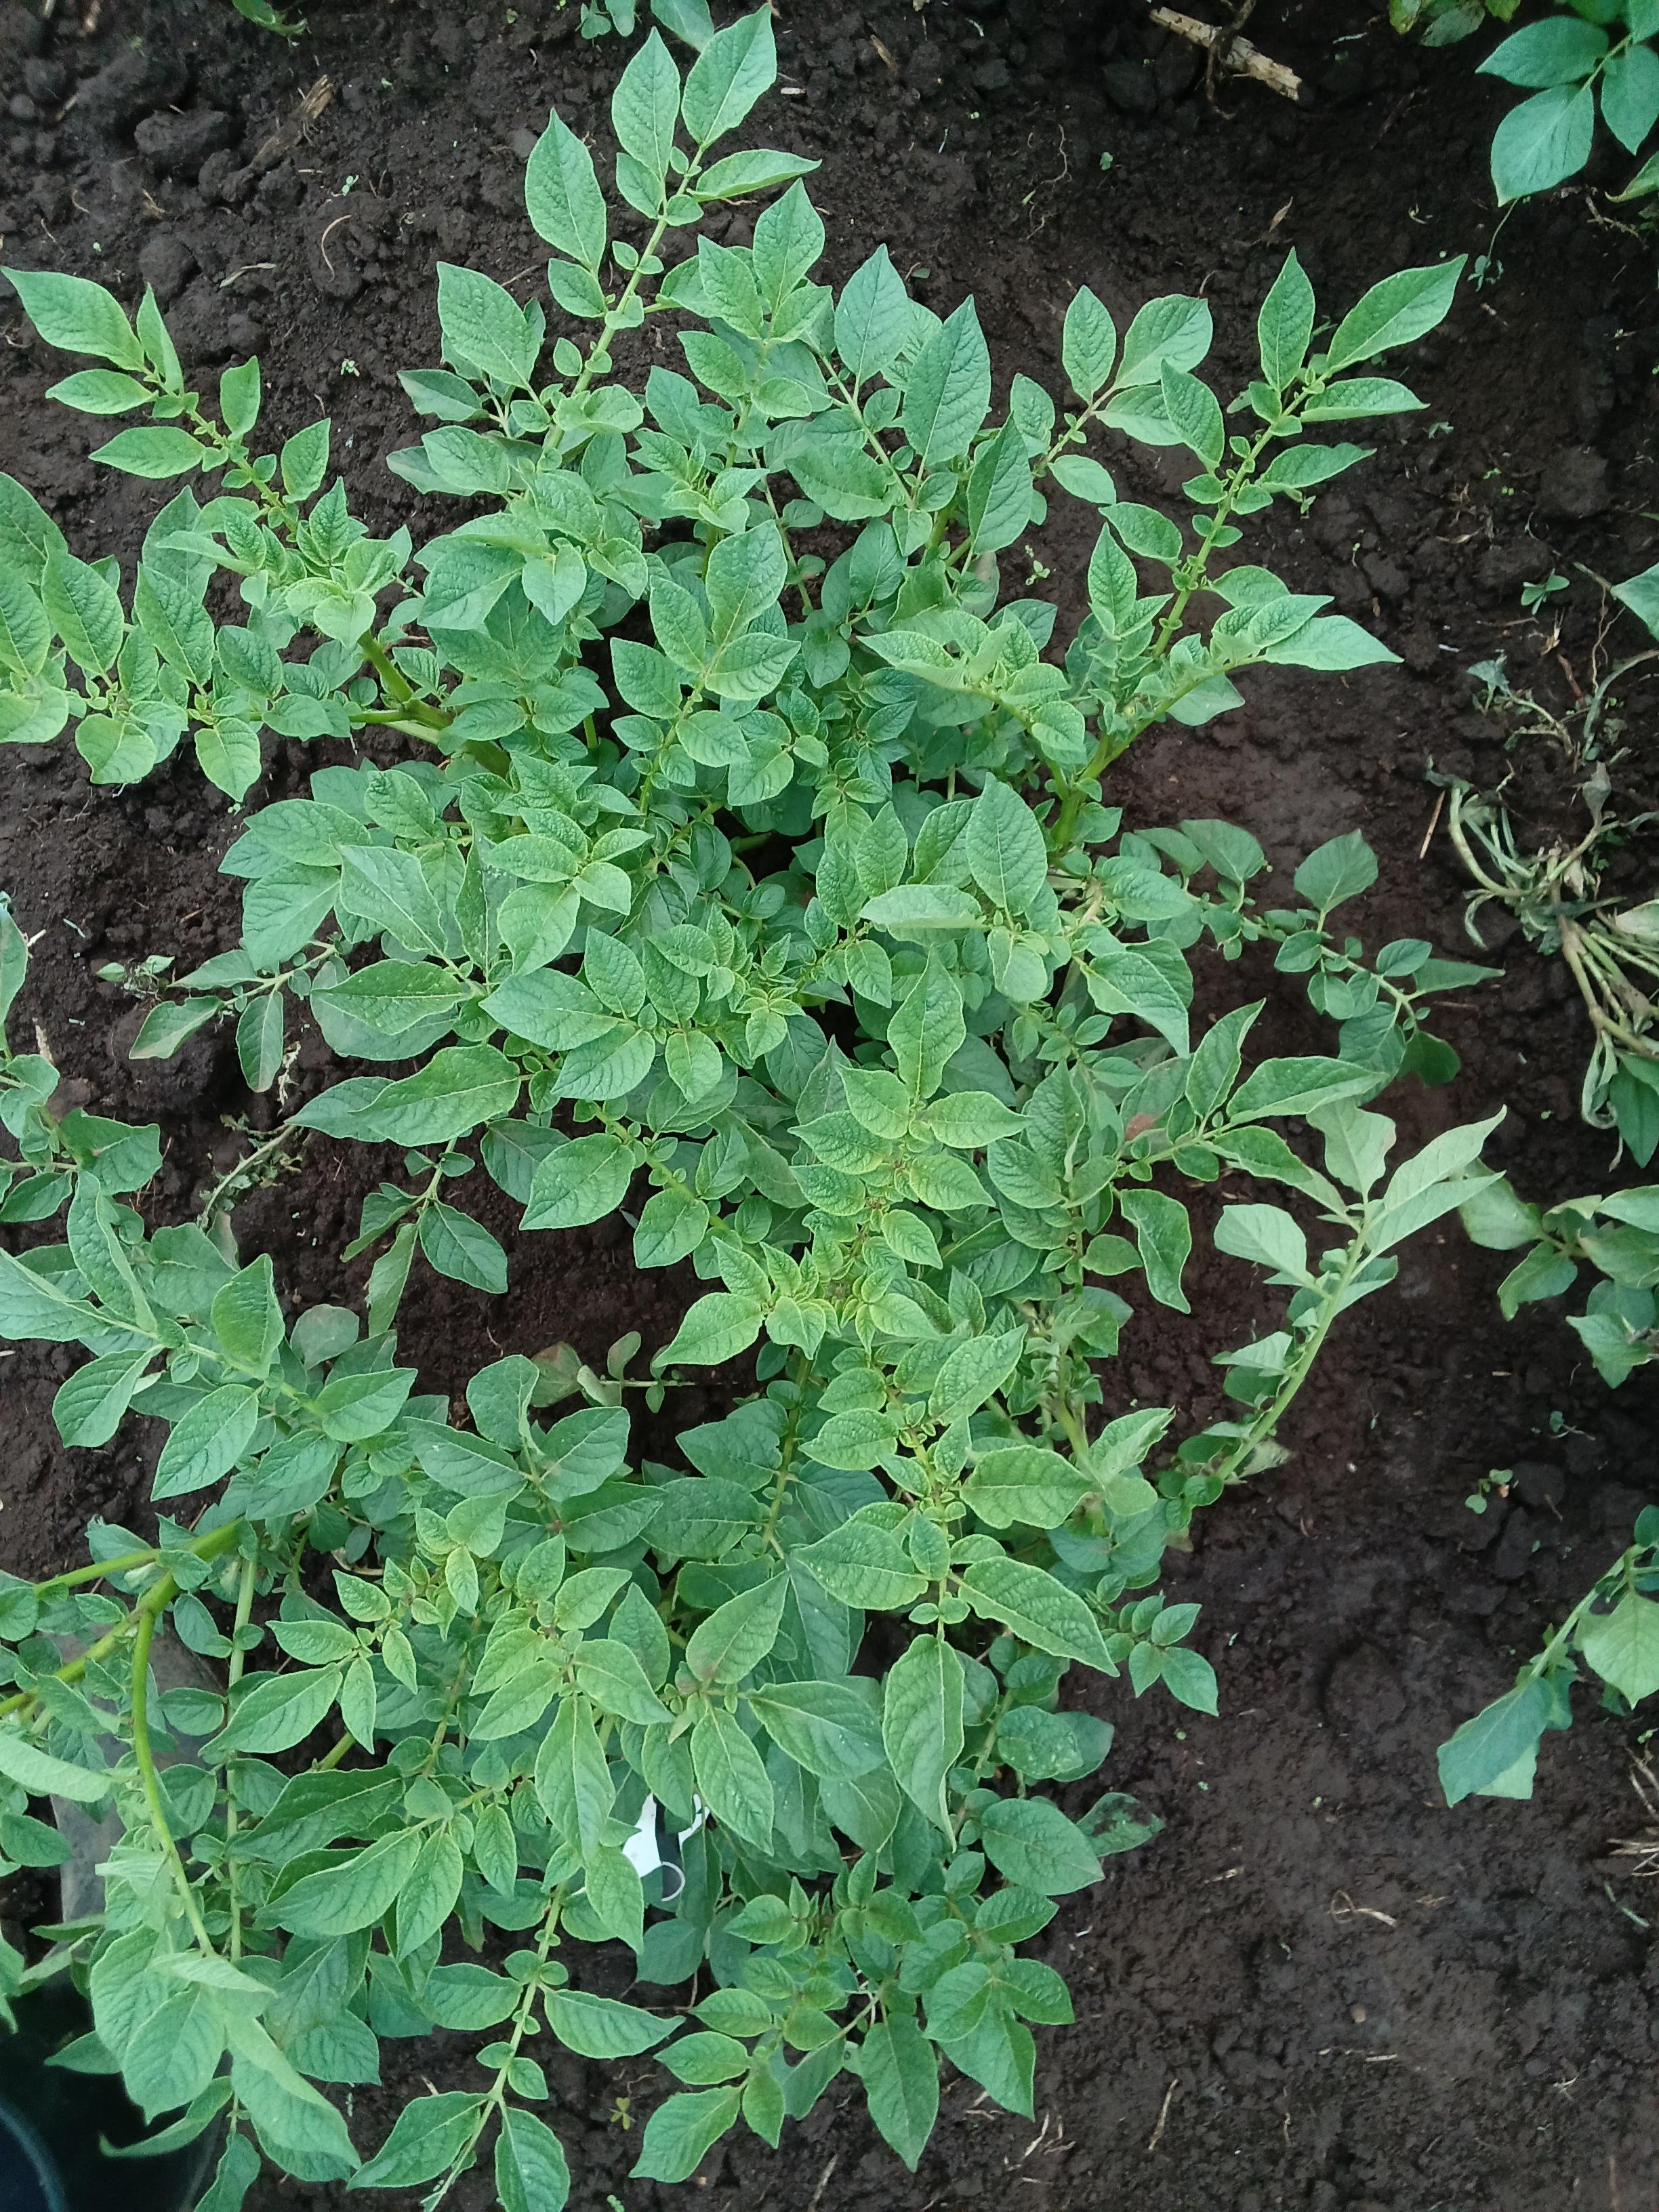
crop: potato
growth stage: vegetative
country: Kenya
